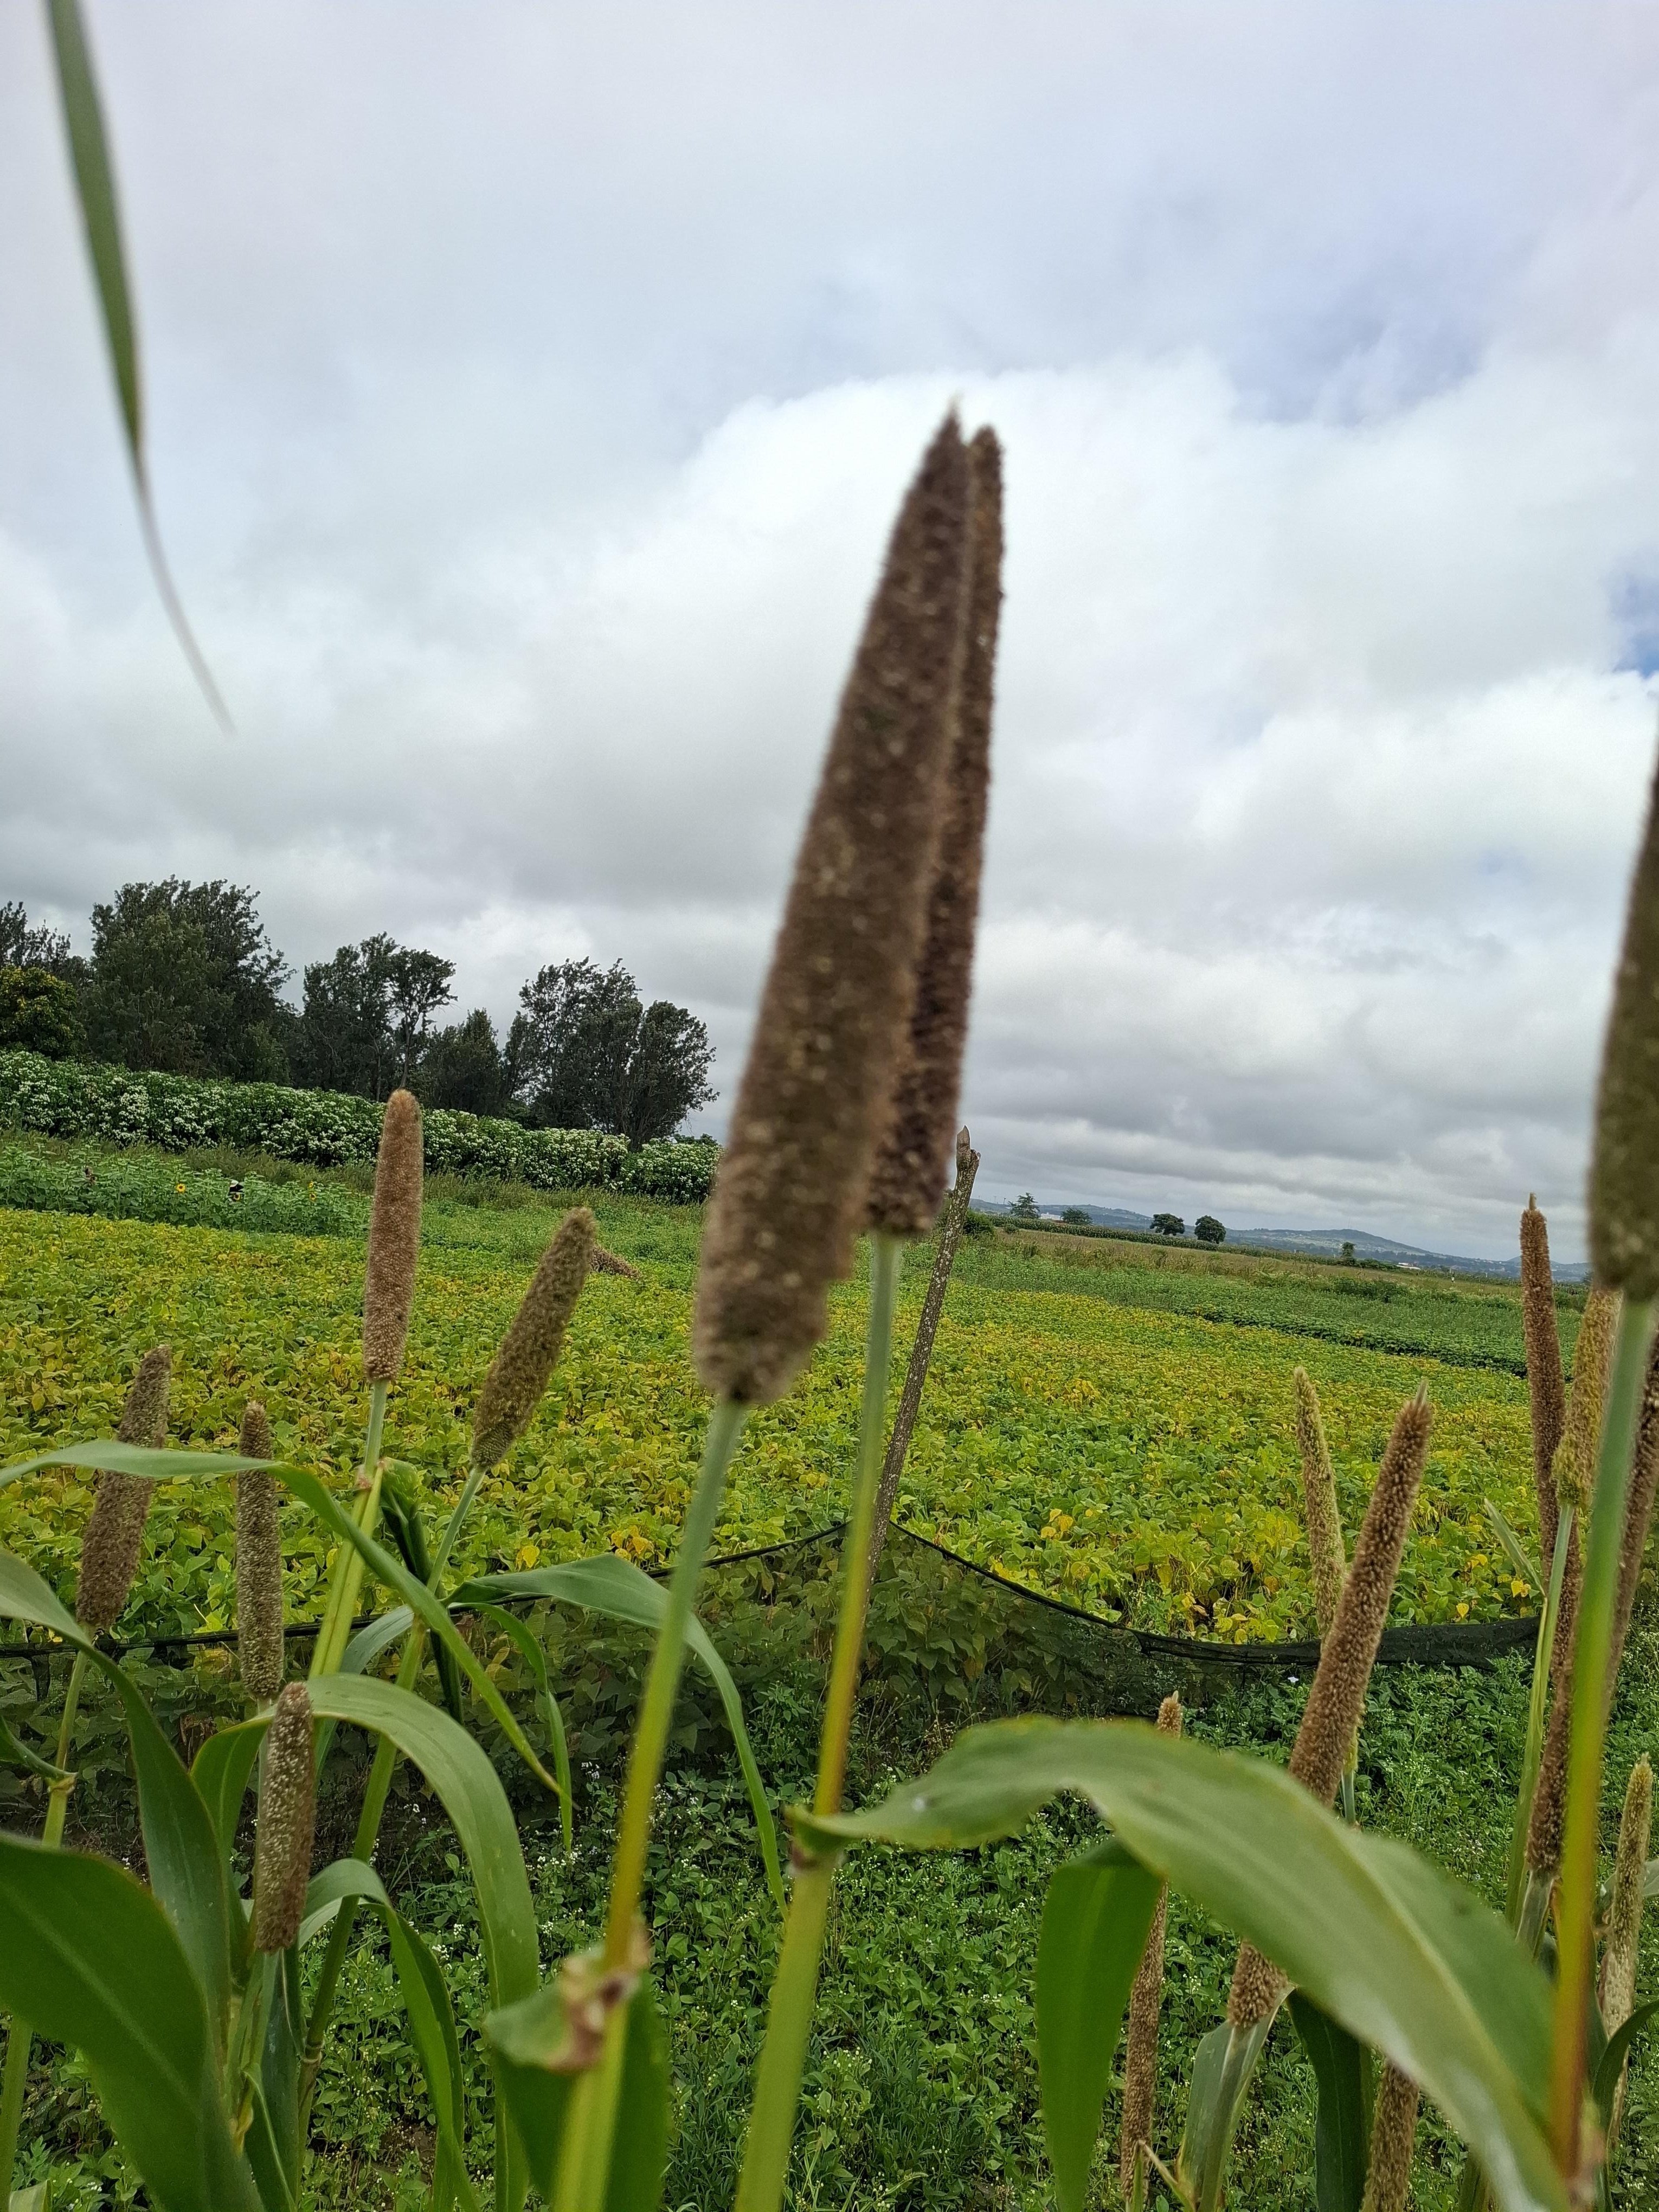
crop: sorghum
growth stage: harvest maturity
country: Tanzania
